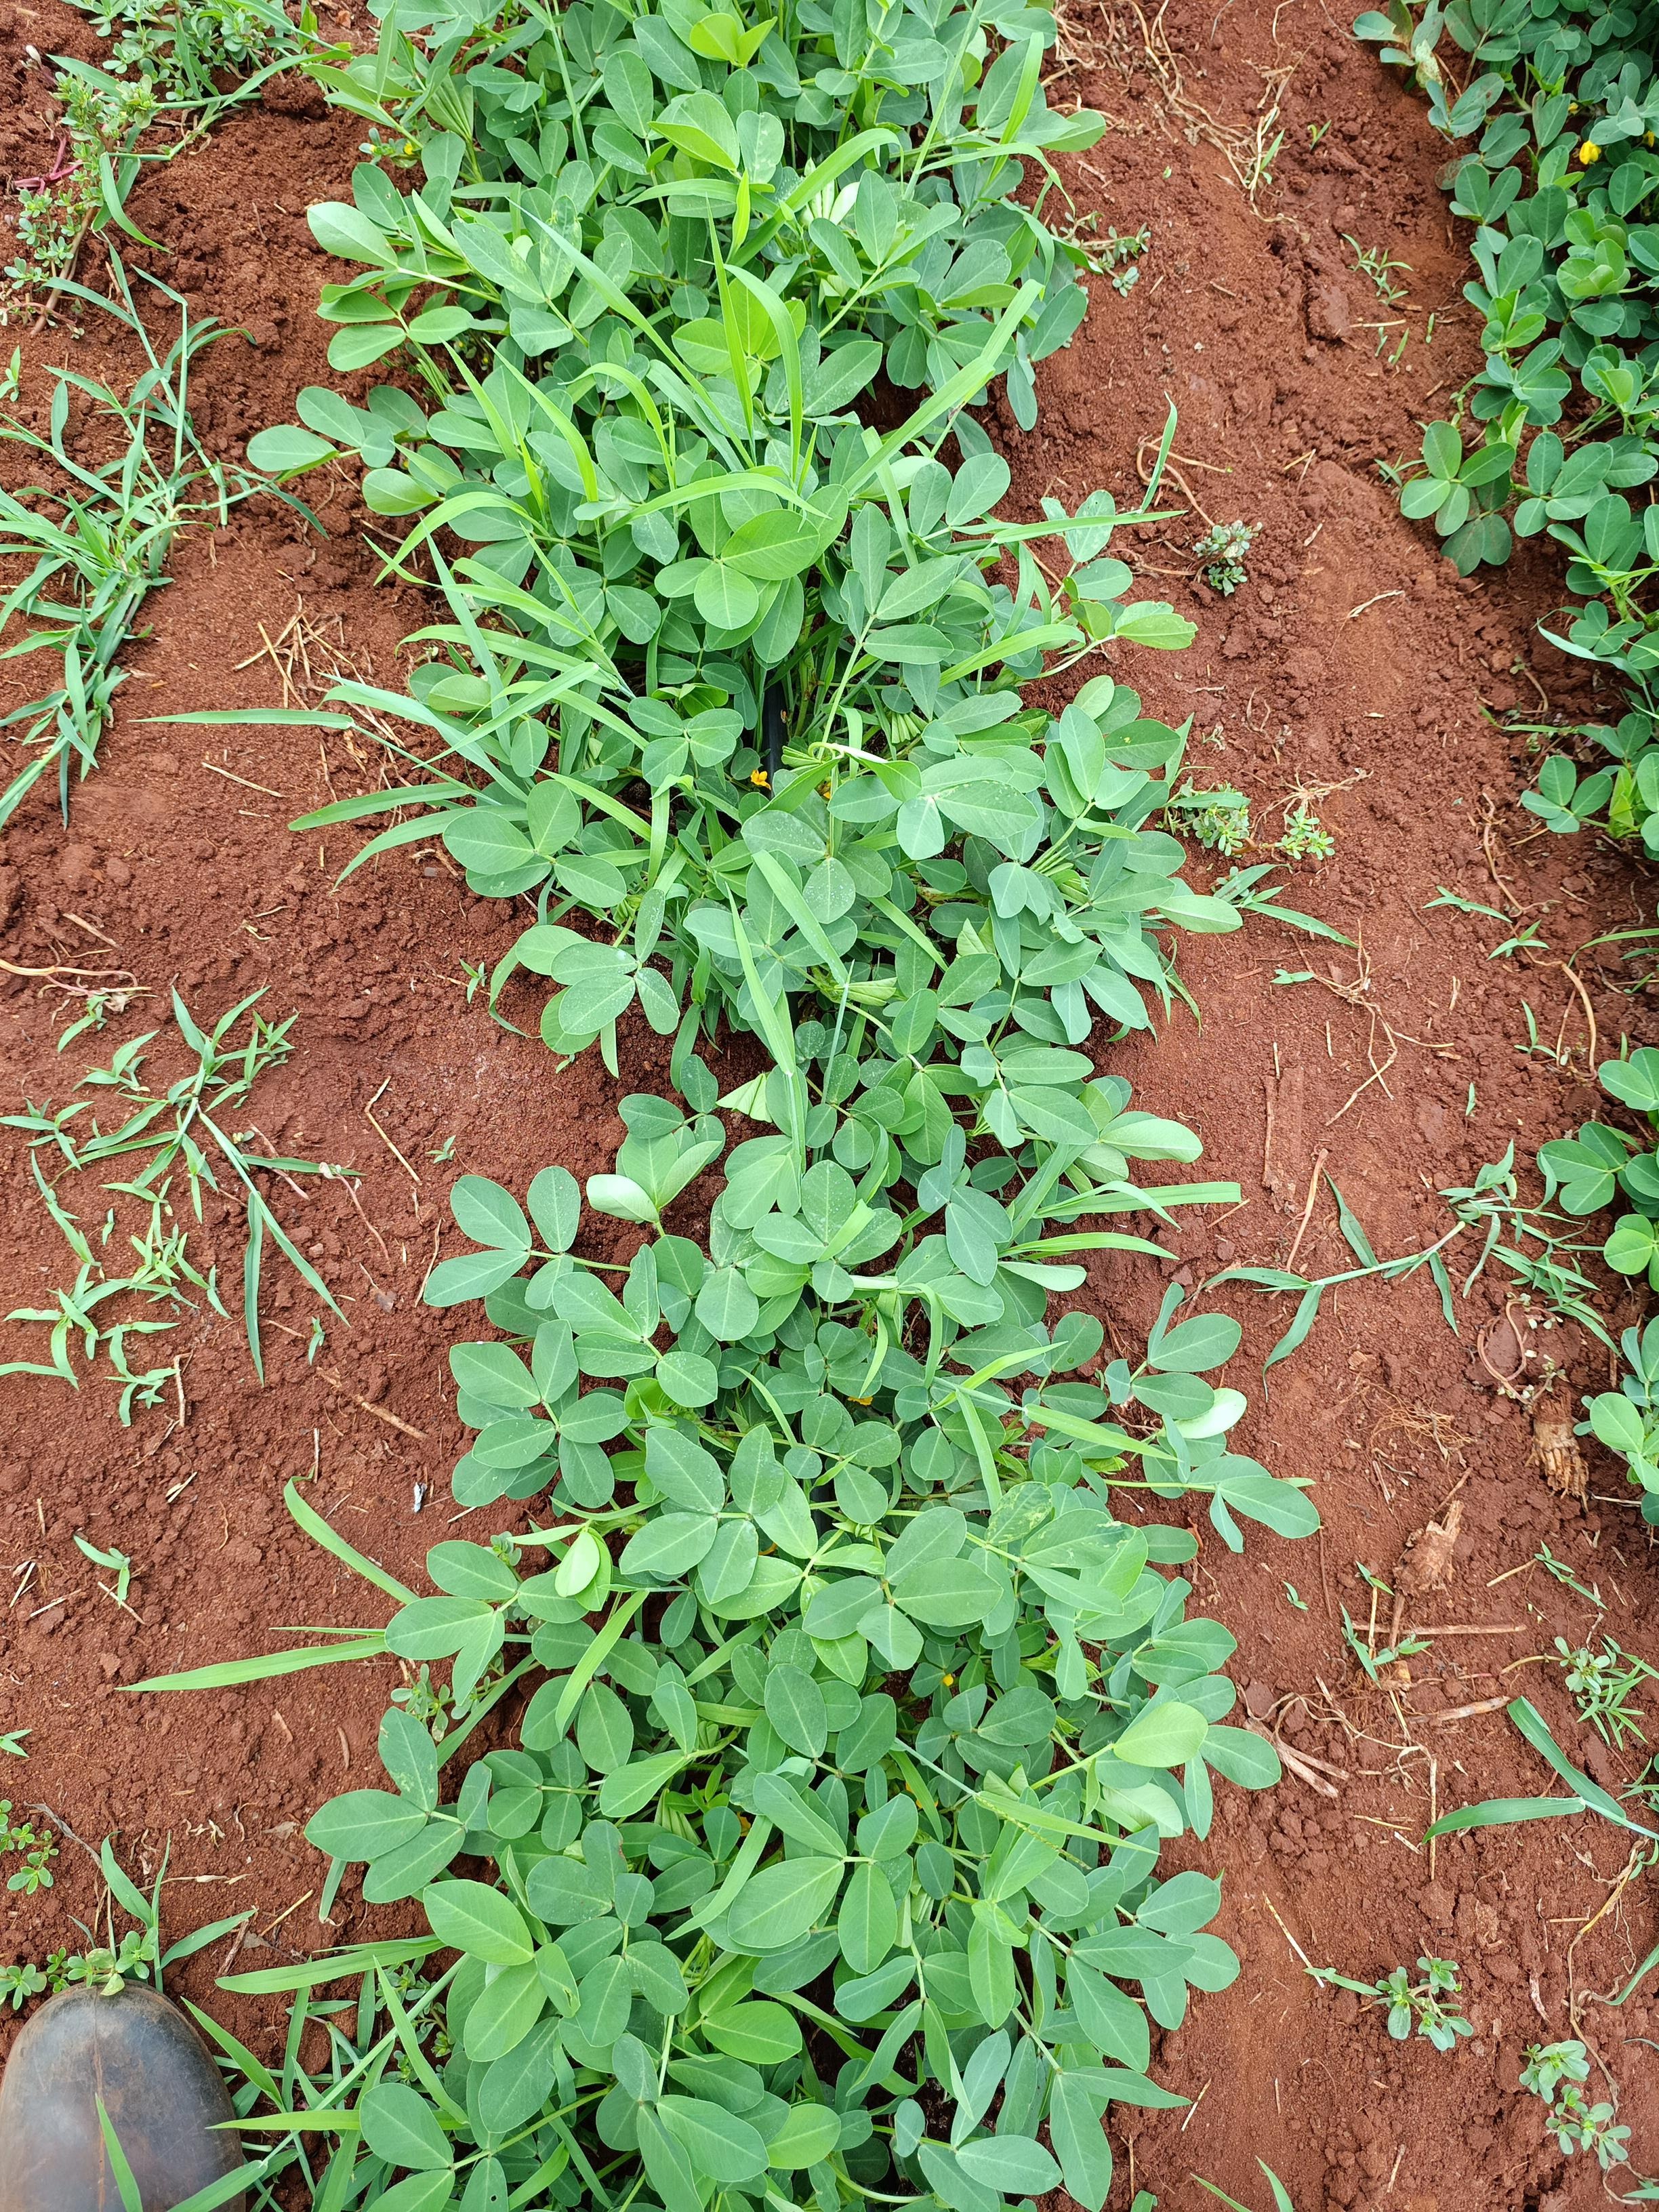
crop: groundnut
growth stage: flowering
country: Kenya
